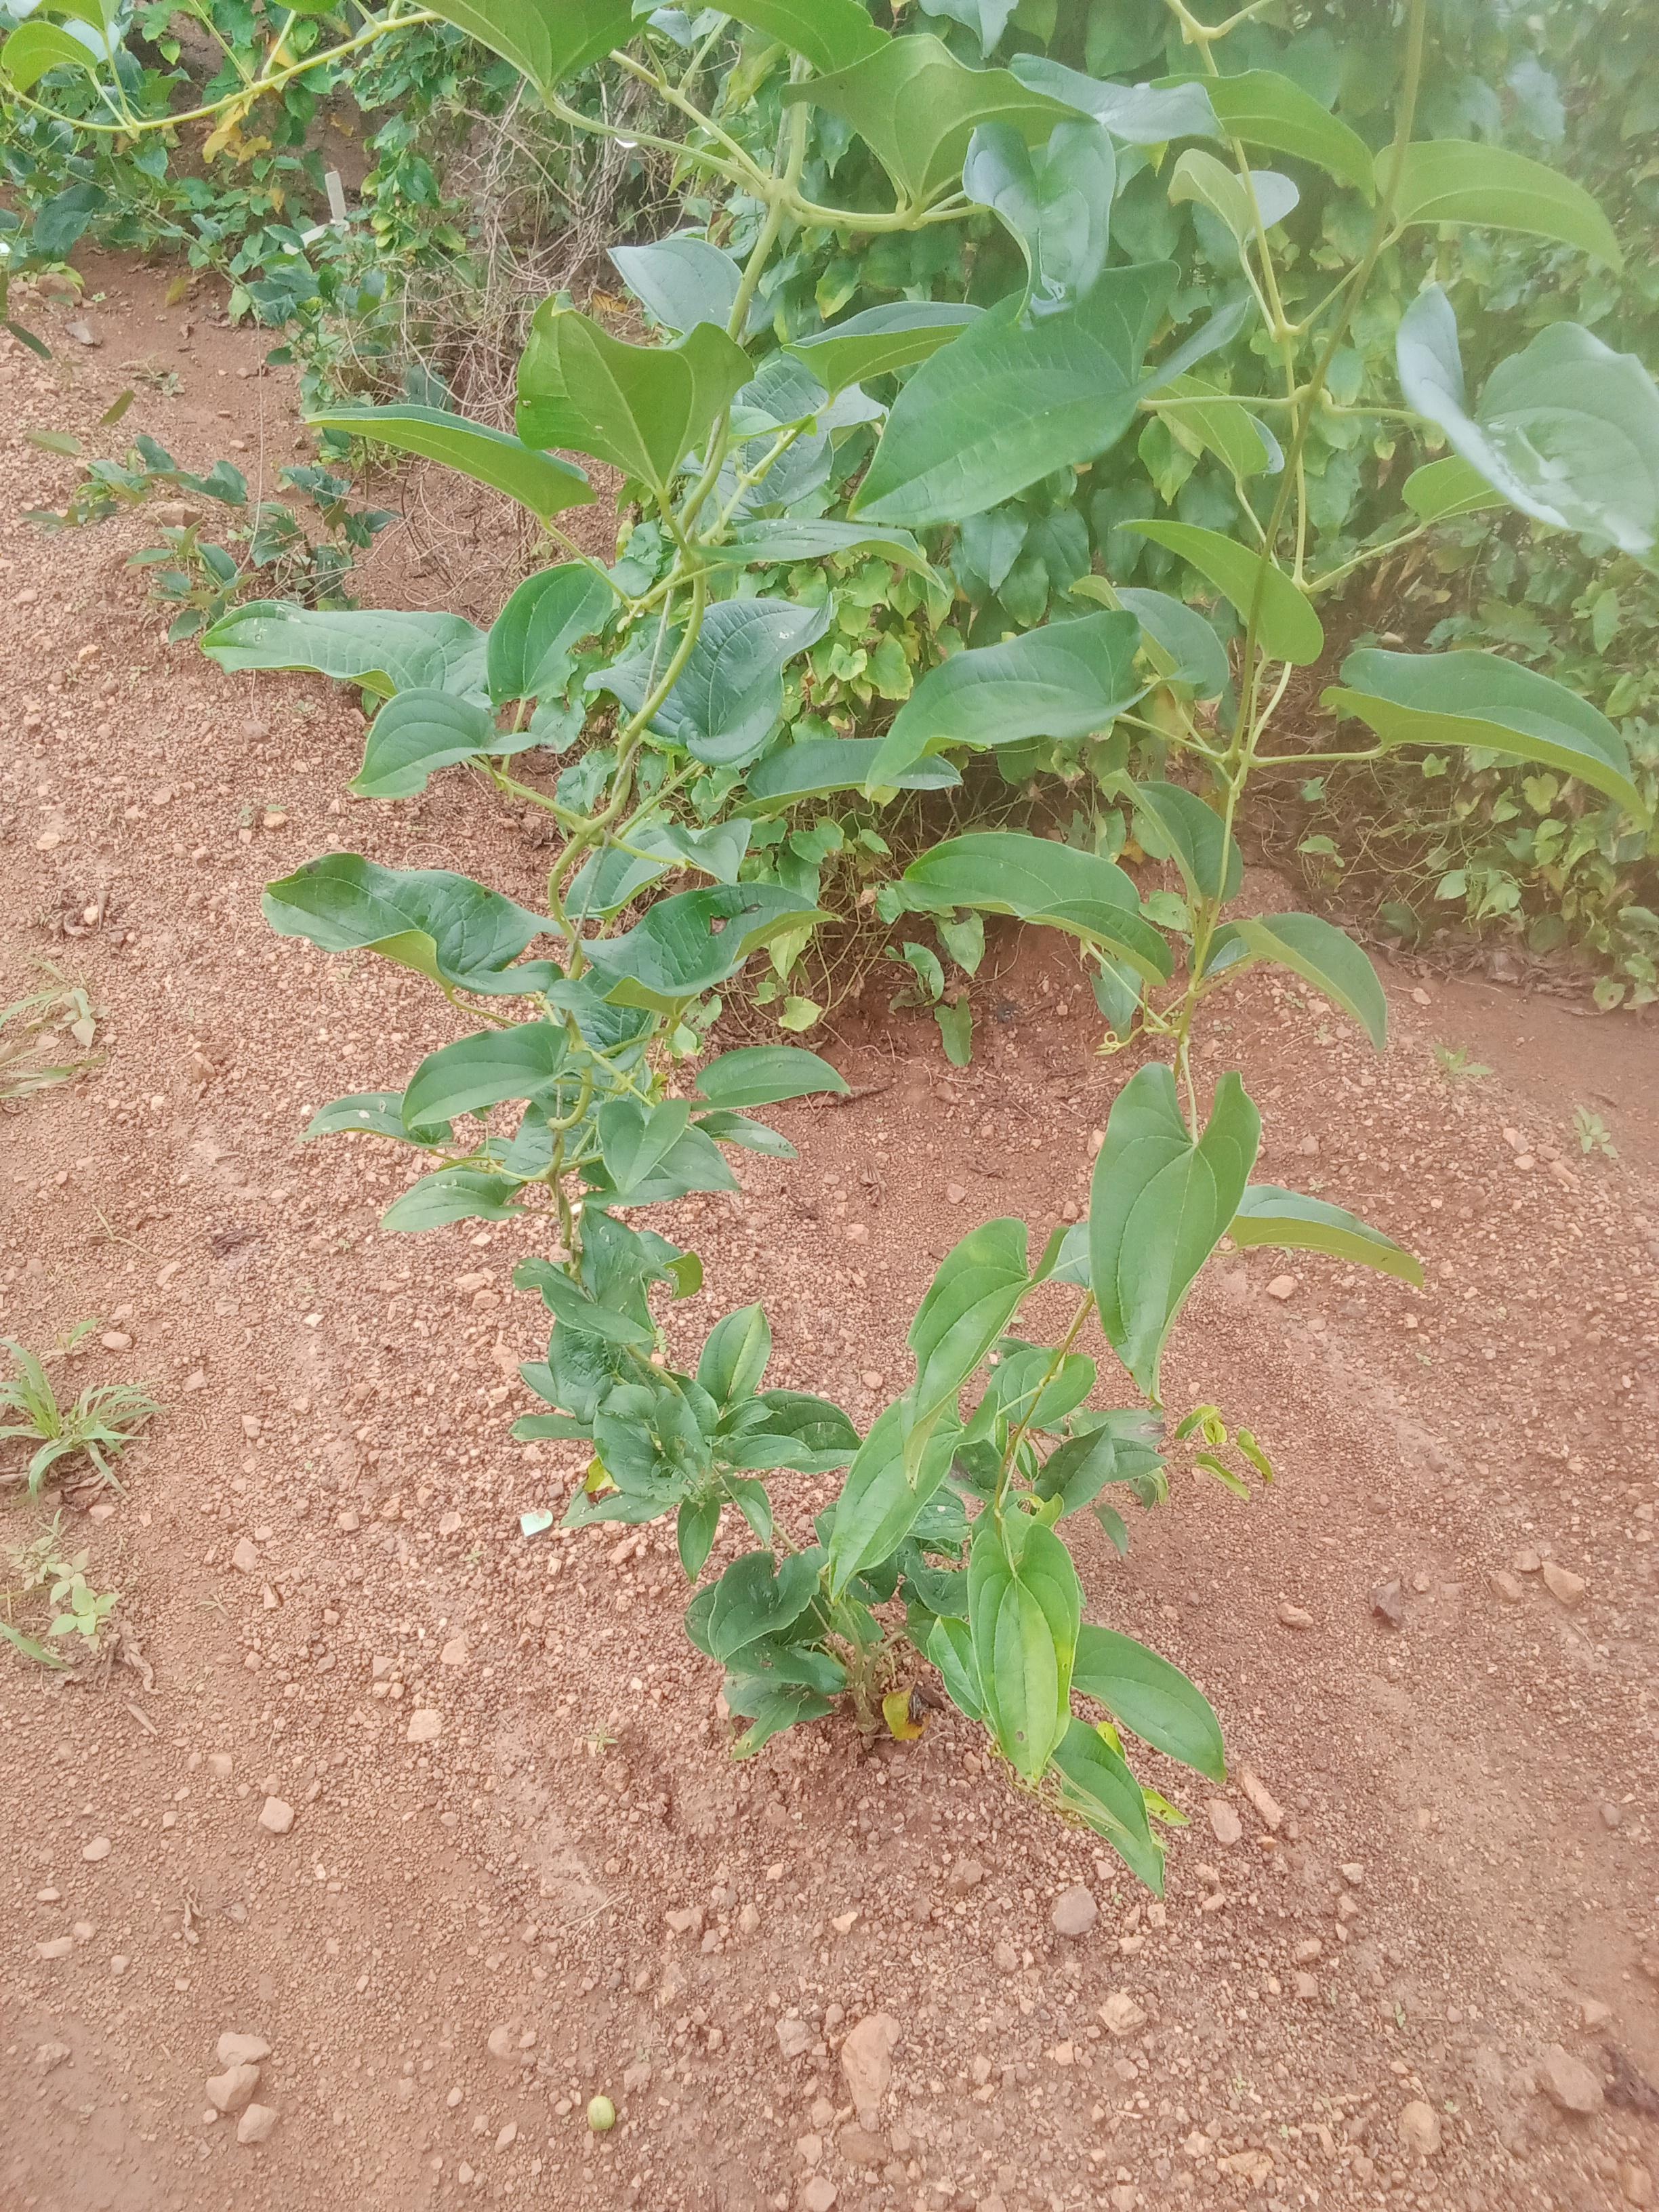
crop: yam
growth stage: vegetative
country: Nigeria
